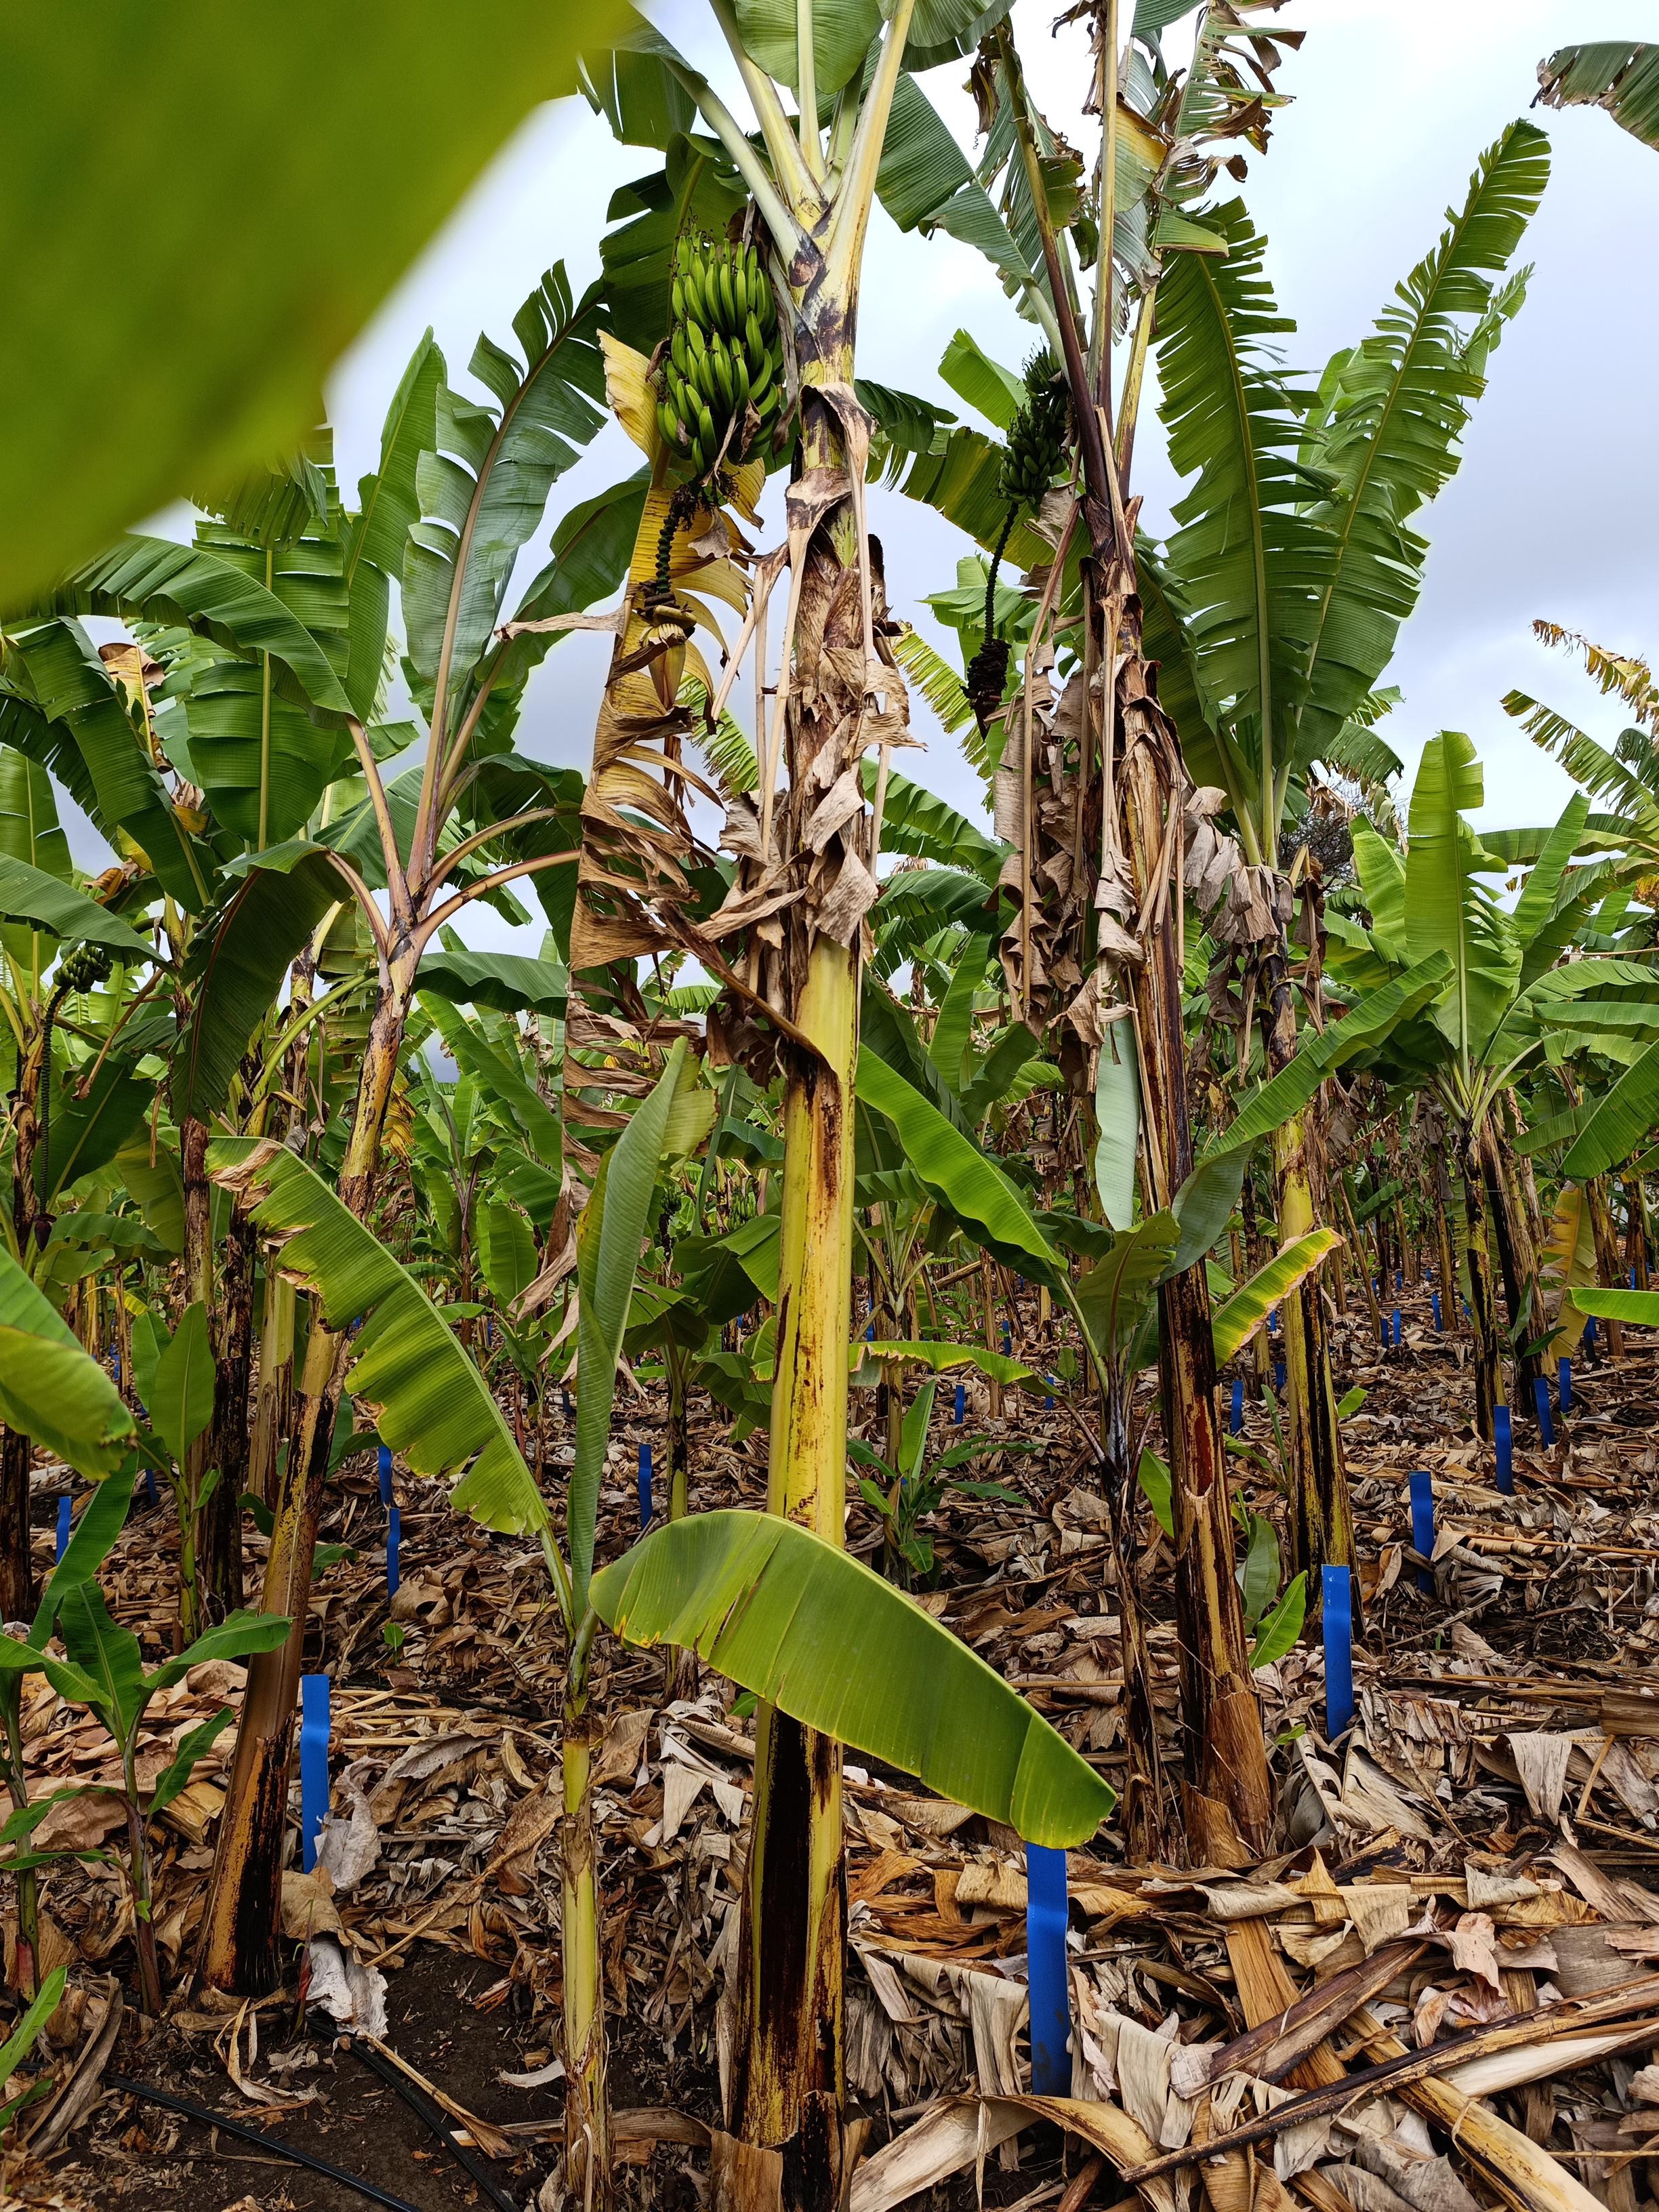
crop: banana
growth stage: development fruit
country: Tanzania
